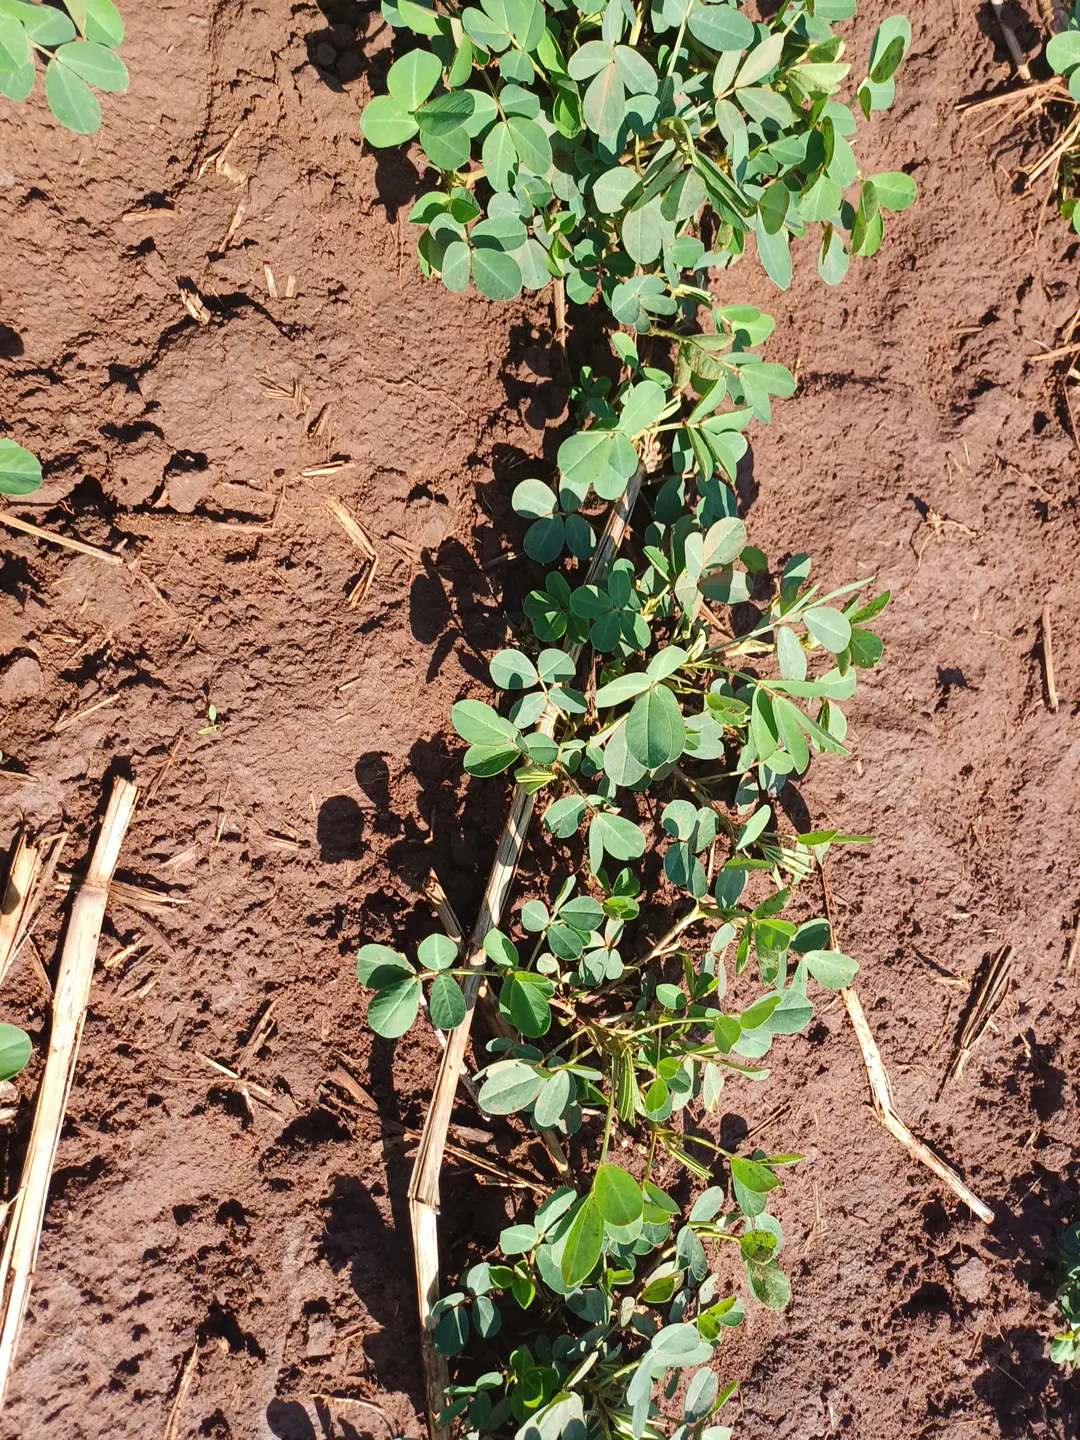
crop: groundnut
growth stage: flowering
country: Kenya
